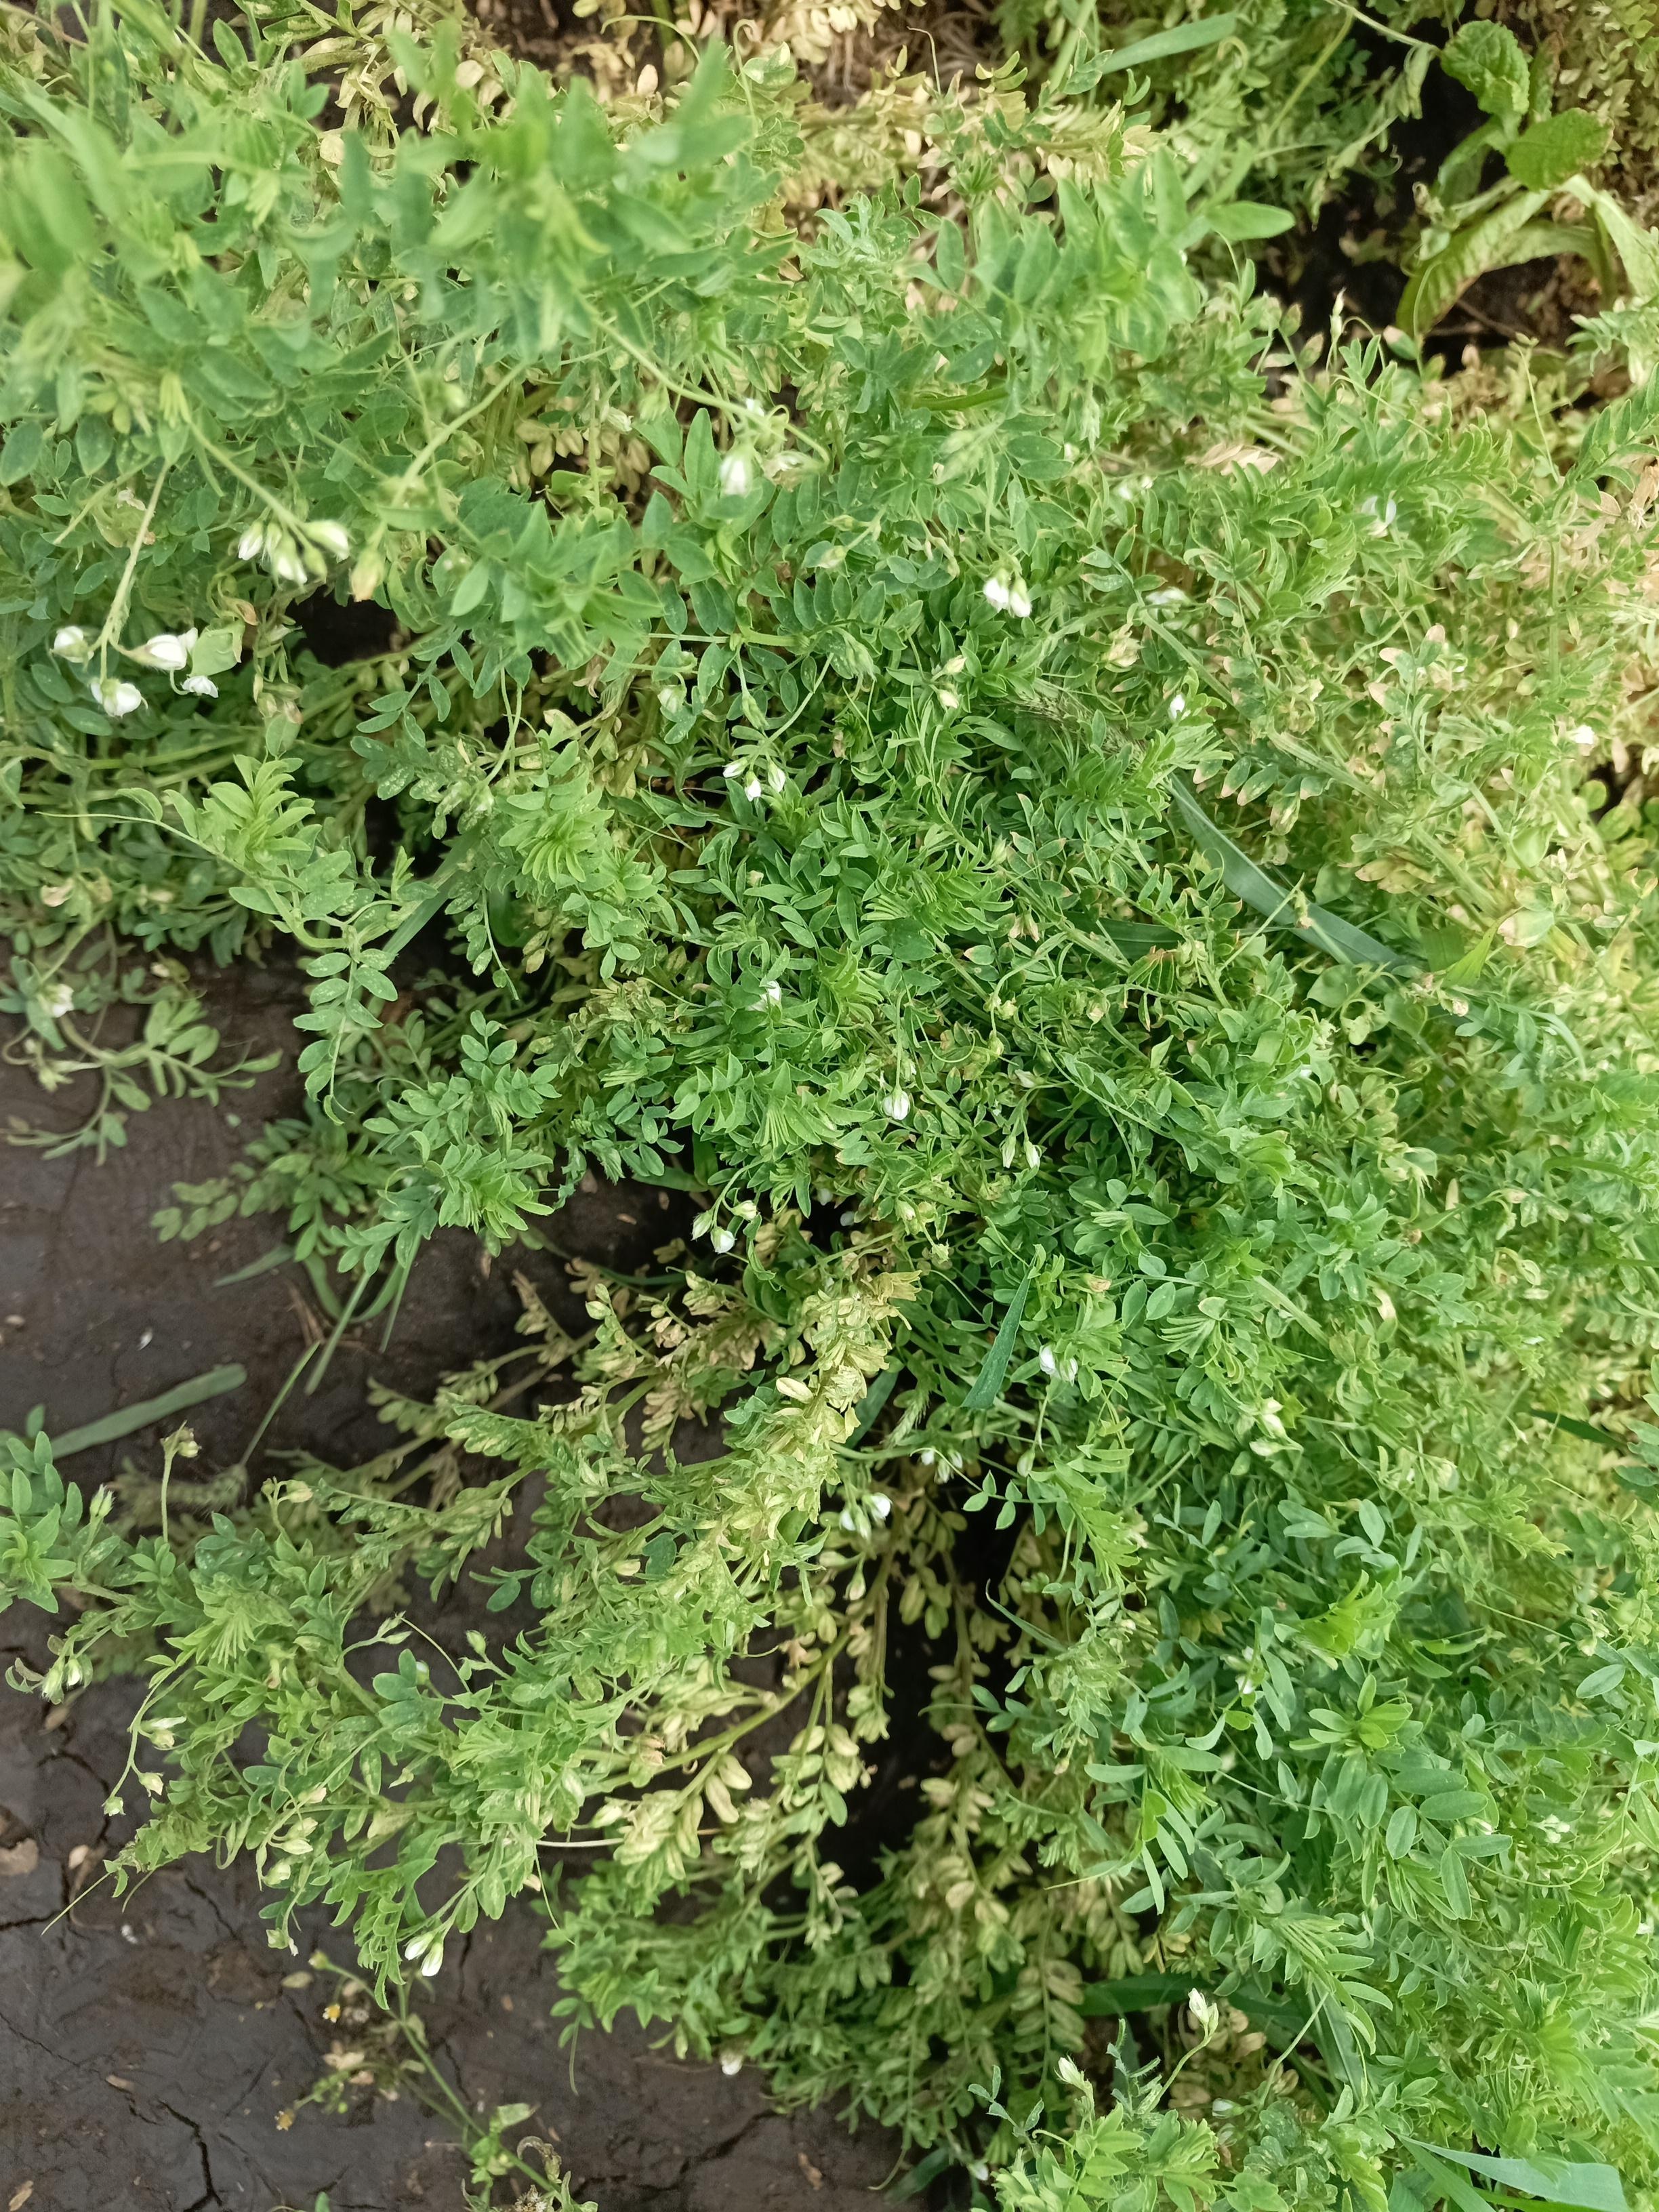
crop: lentil
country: Tanzania
